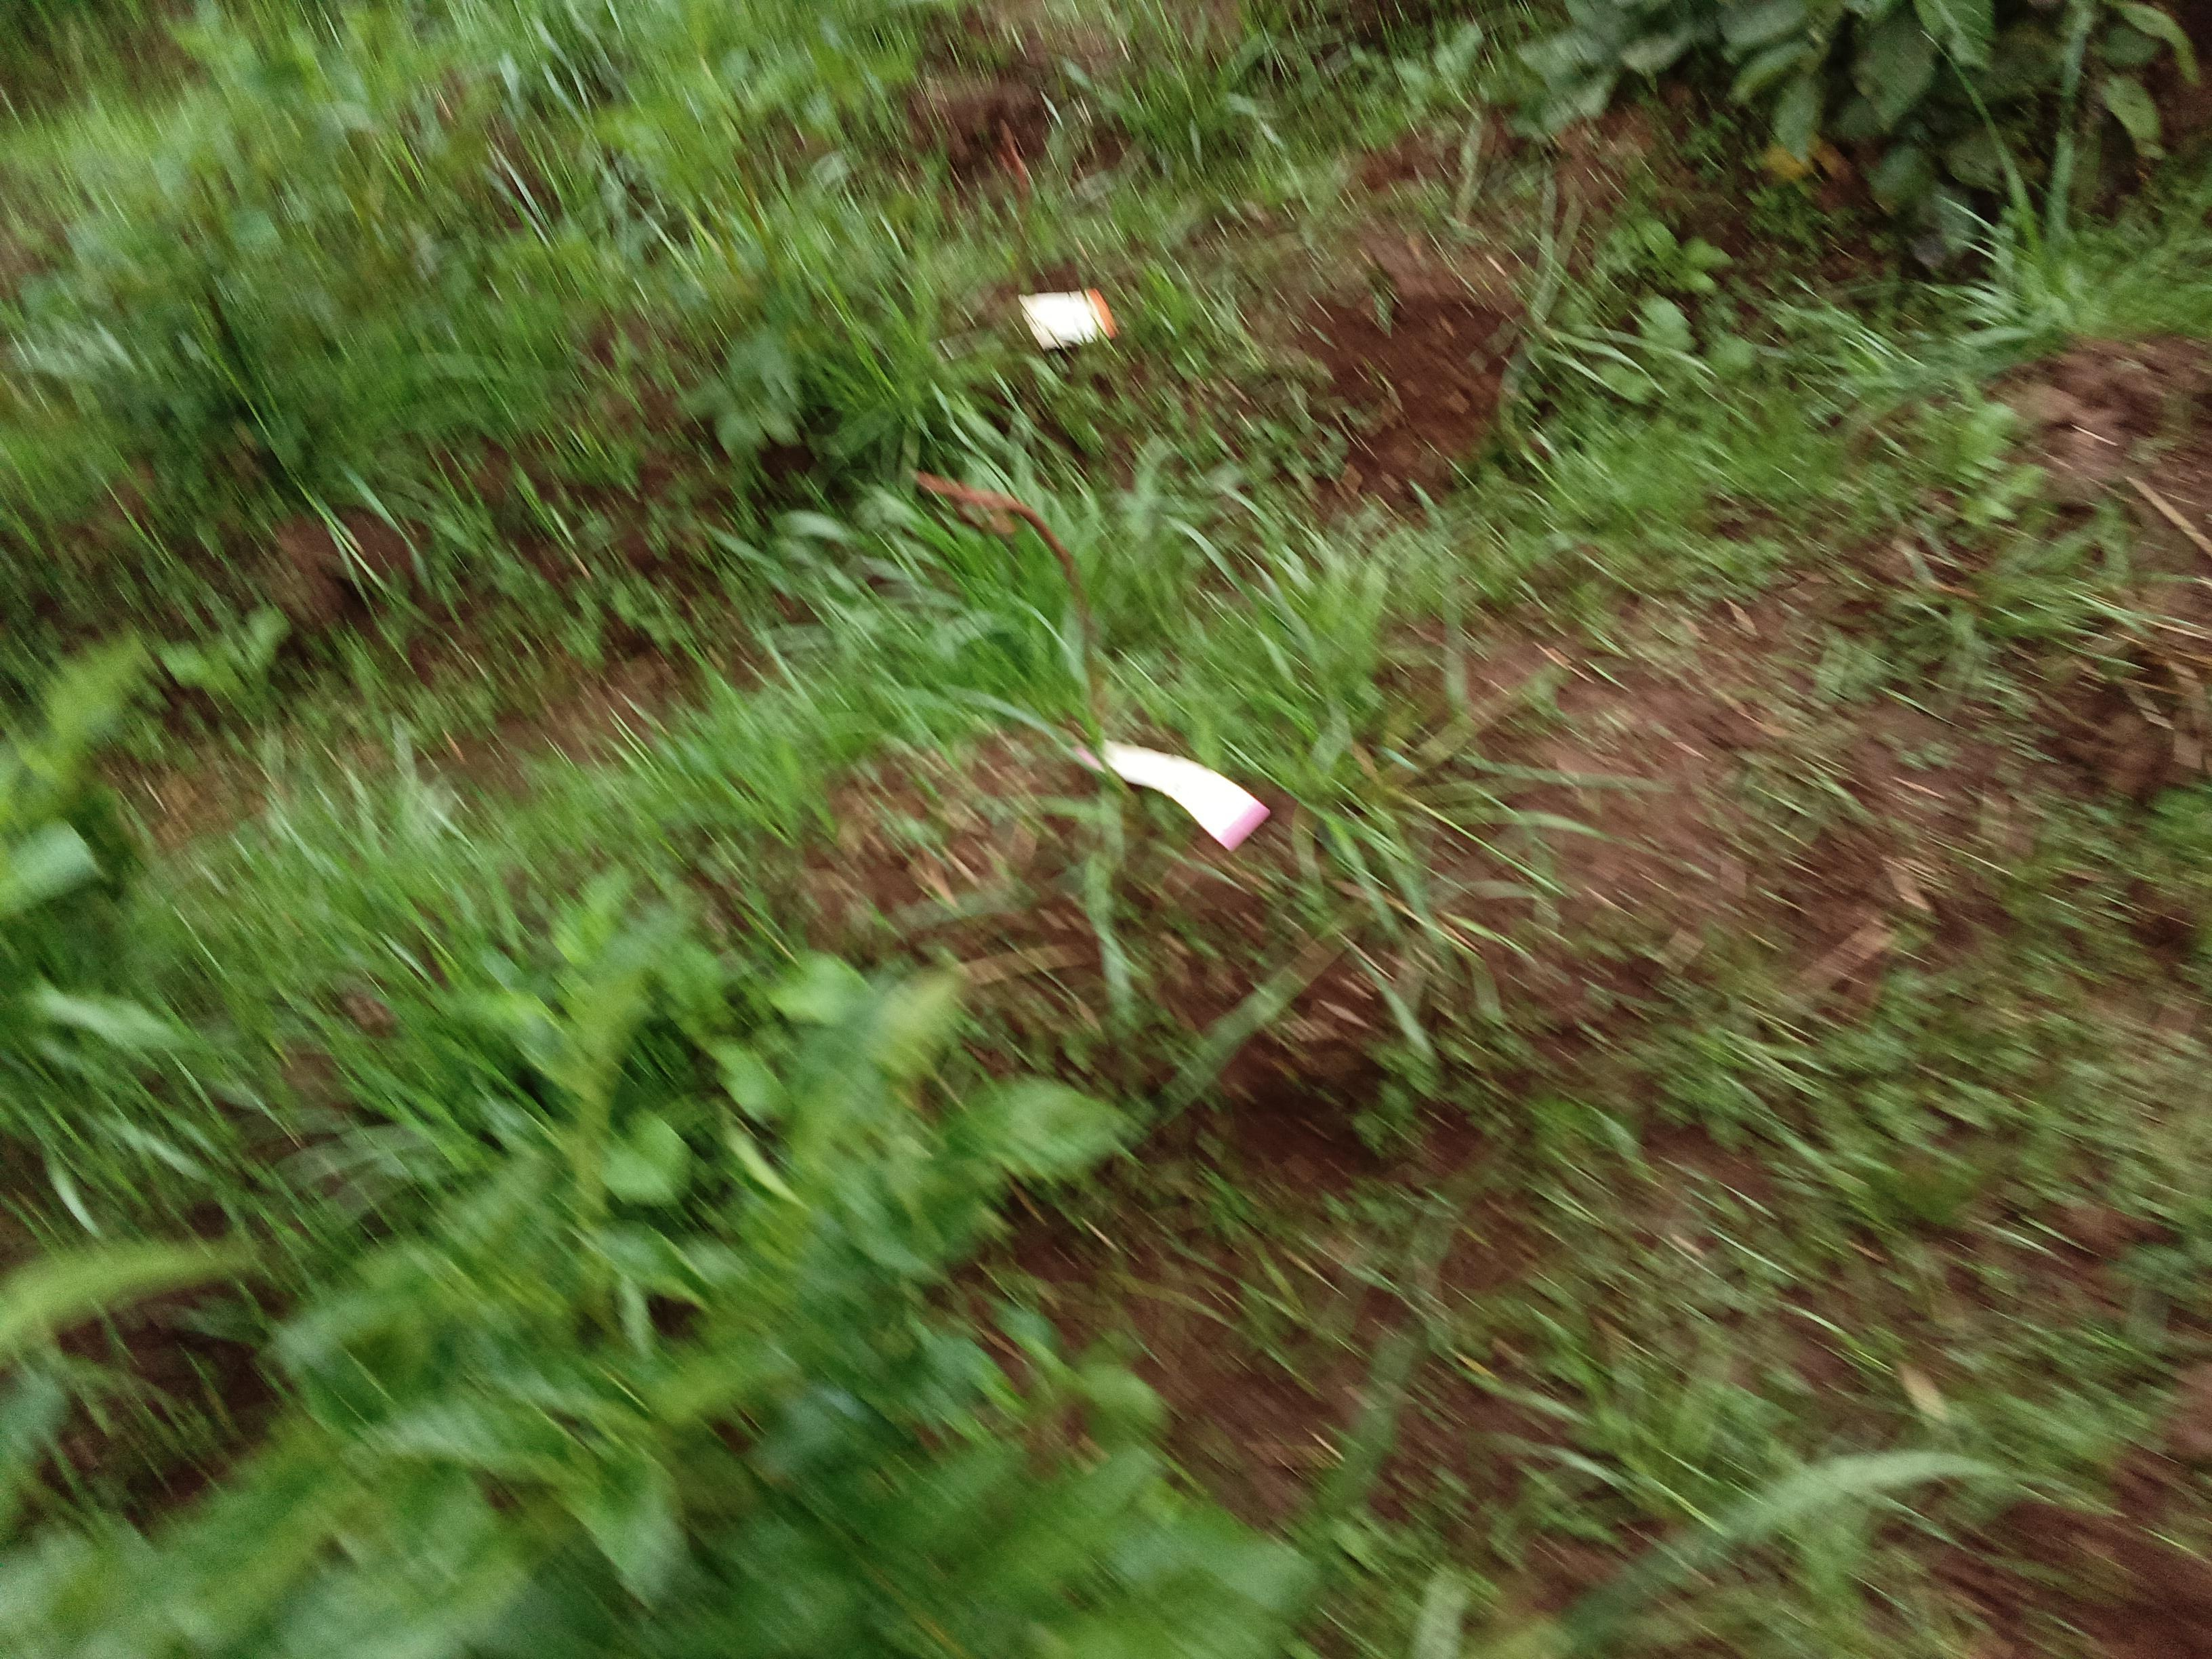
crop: potato
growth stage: vegetative
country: Kenya
